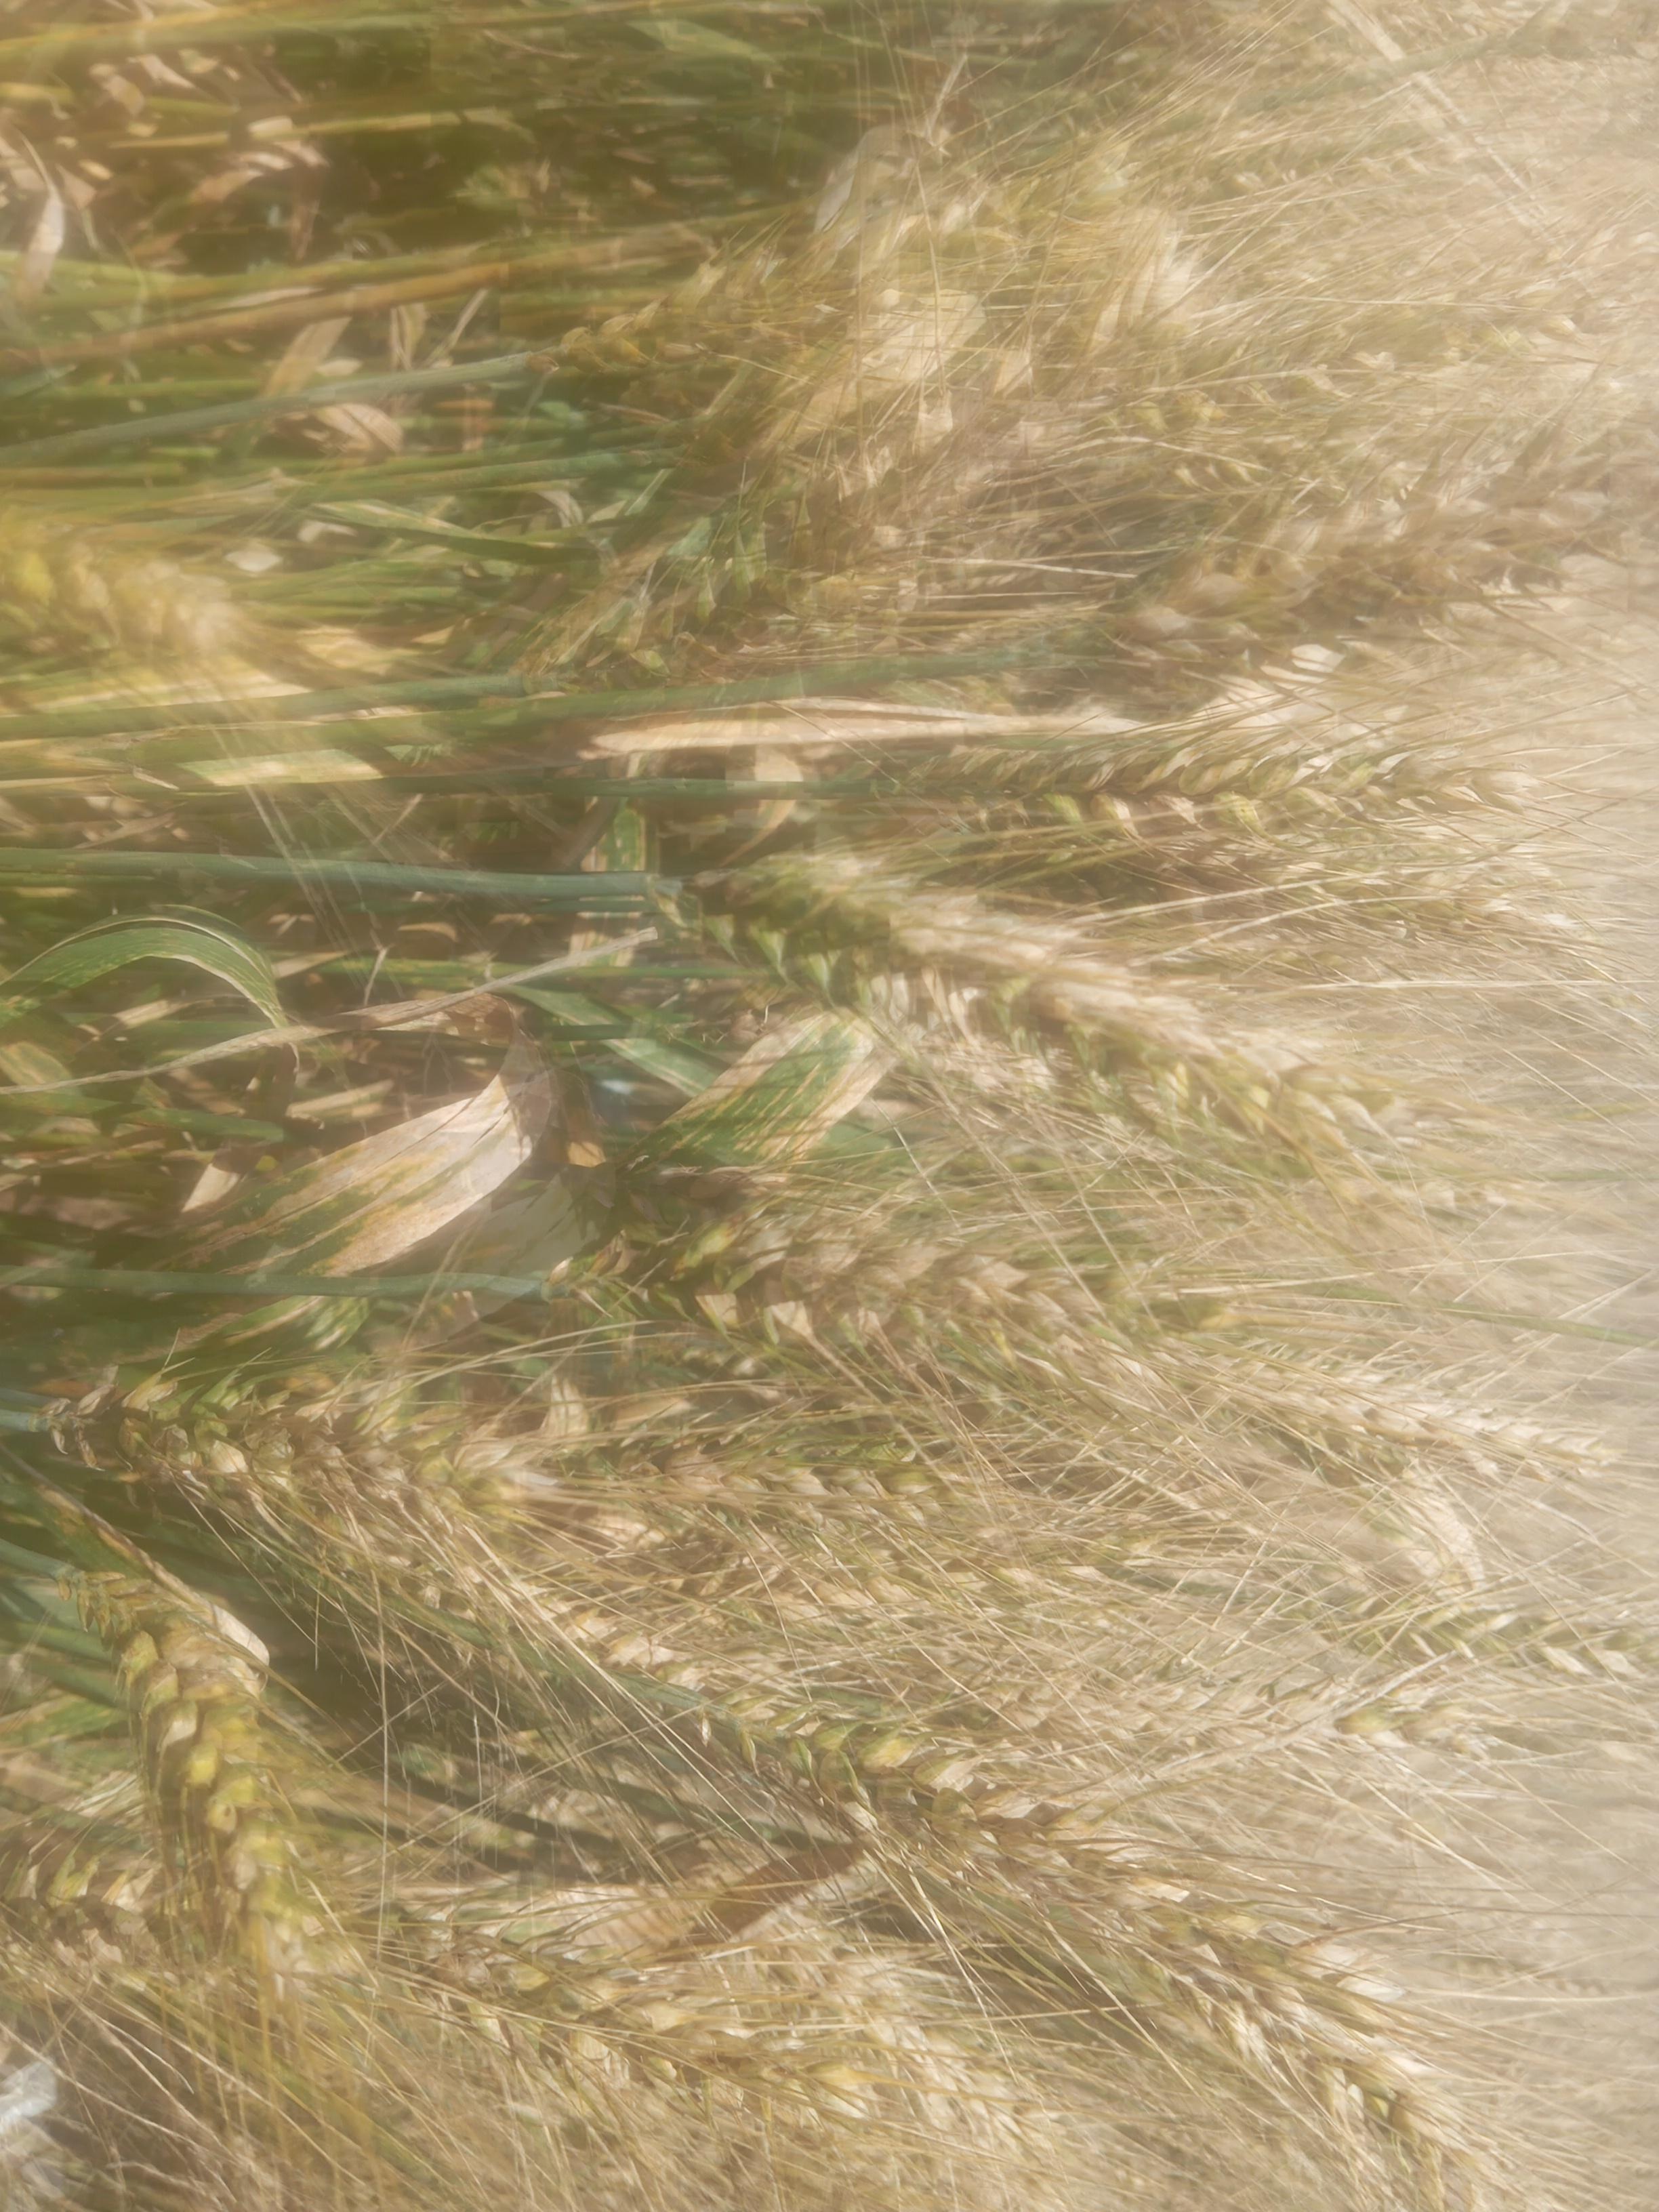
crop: wheat
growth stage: maturity
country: Kenya
